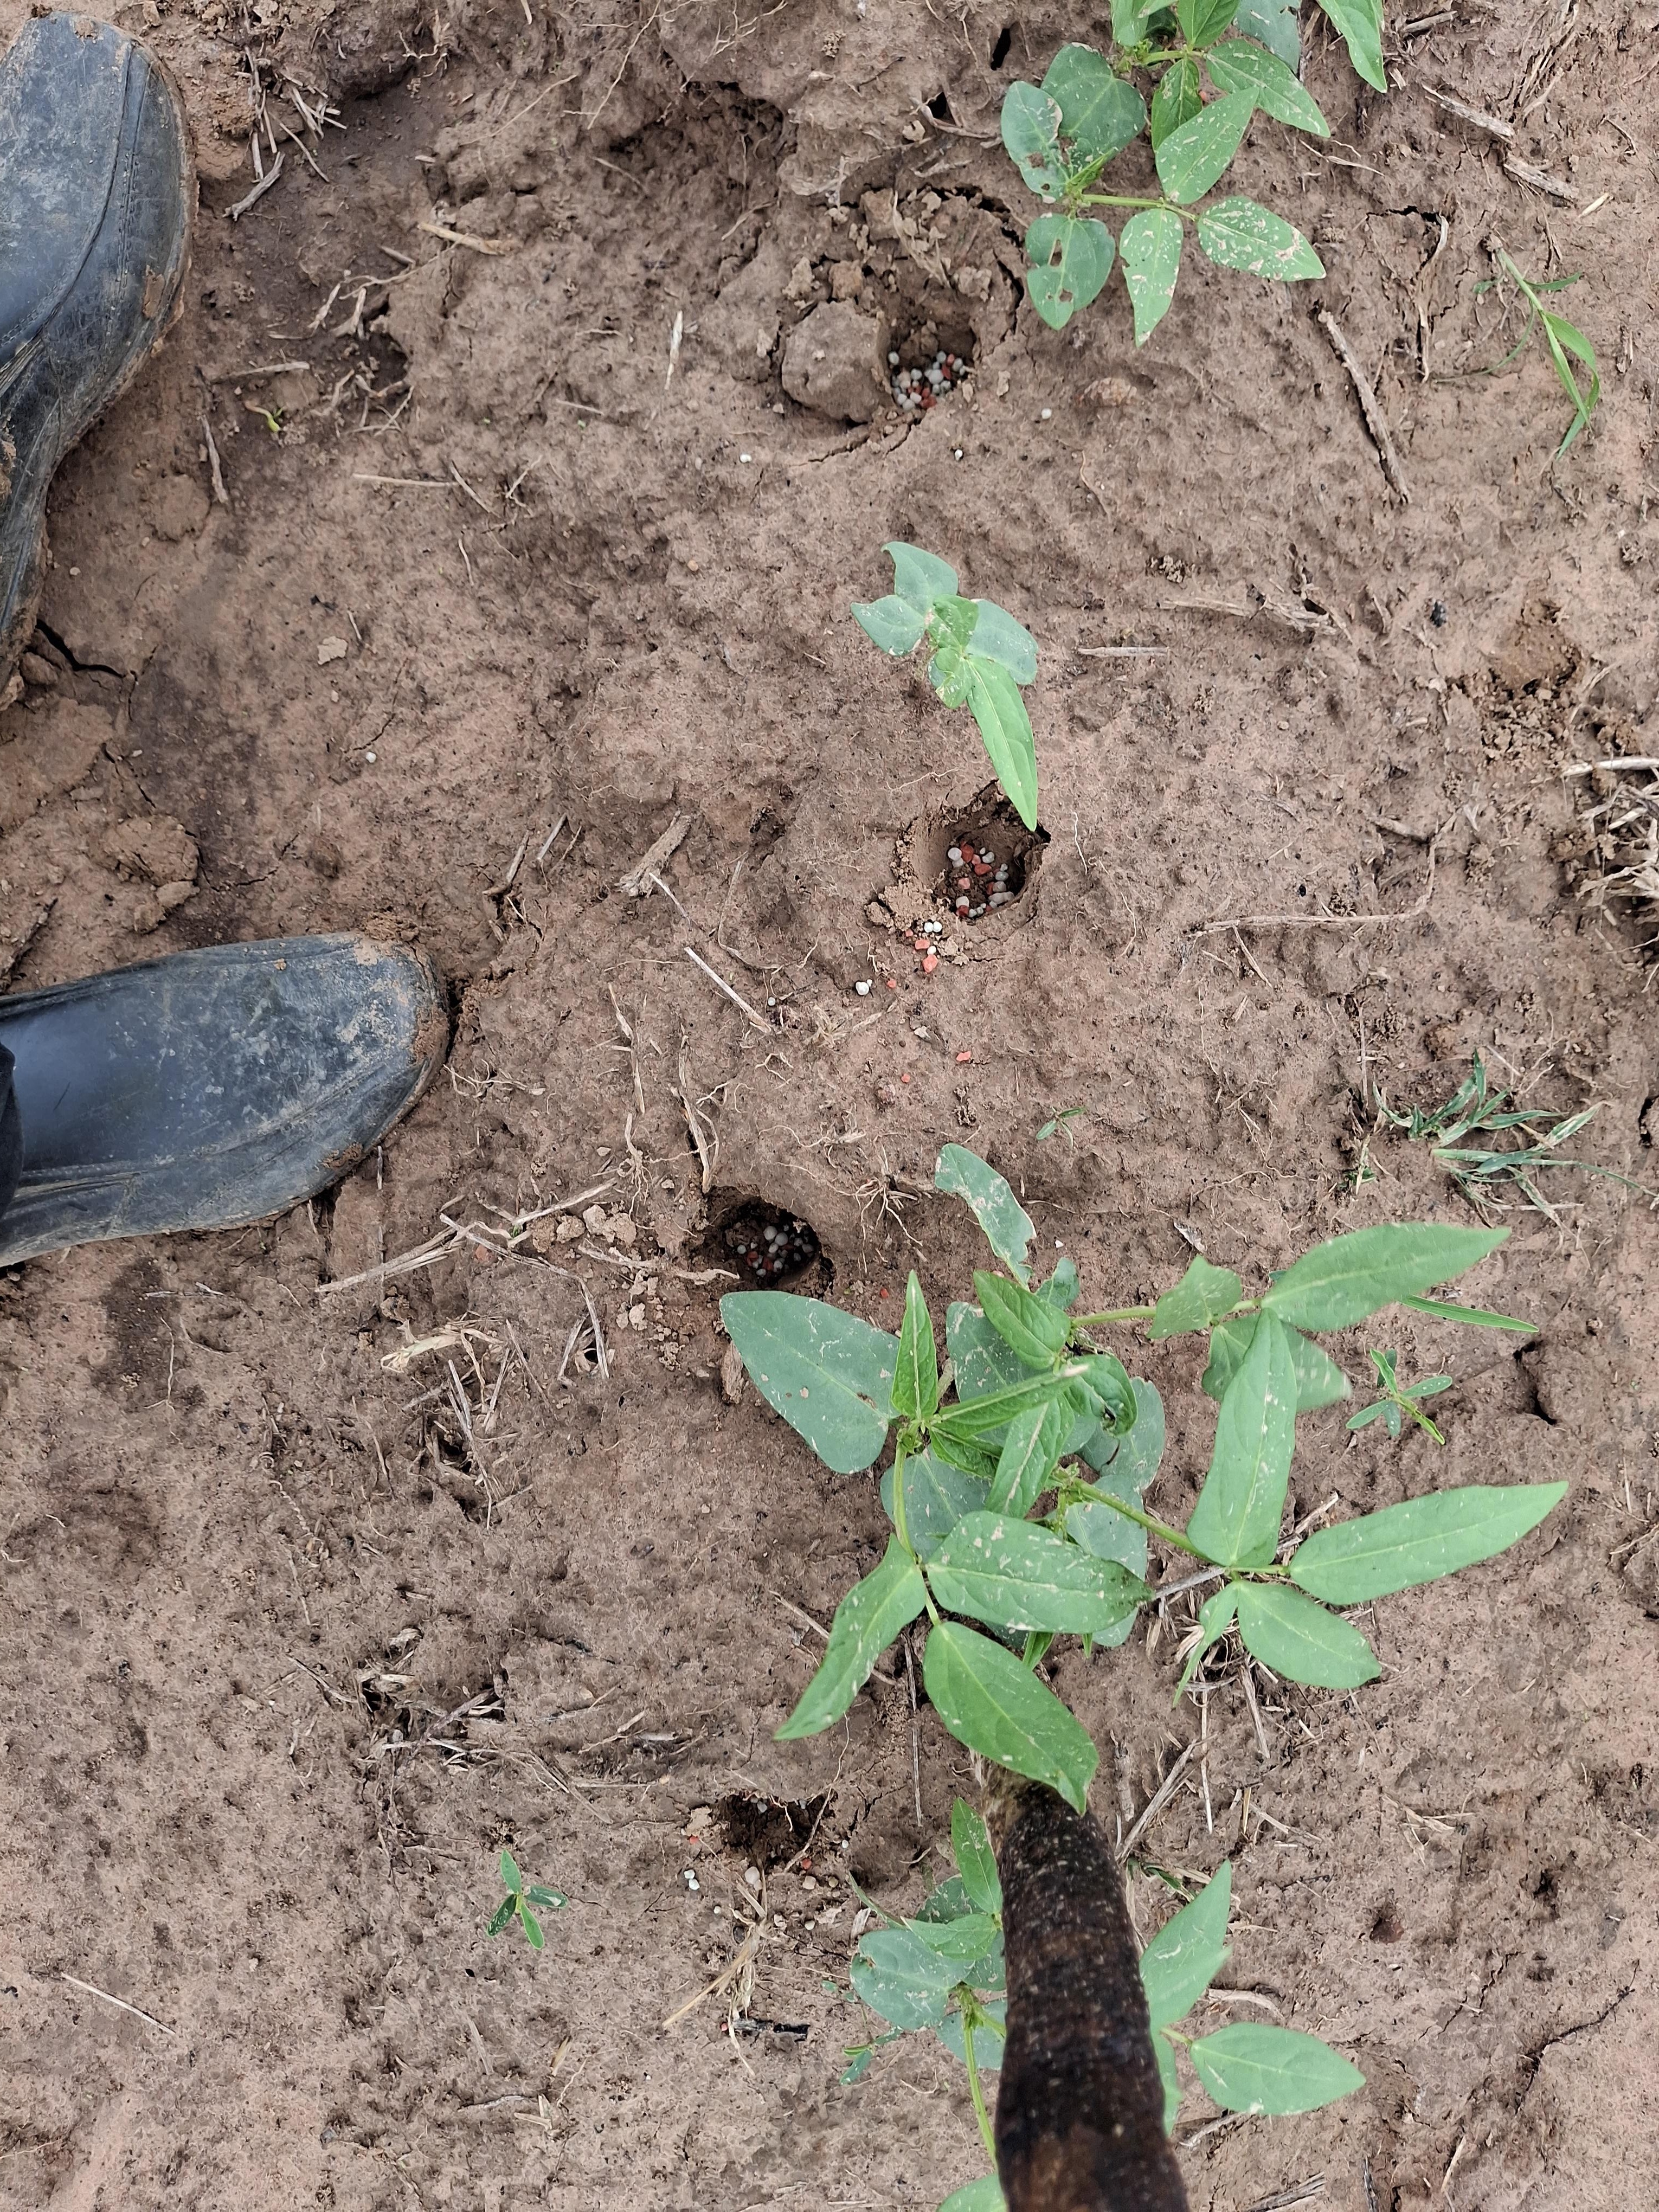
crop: cowpea
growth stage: emergence
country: Nigeria
